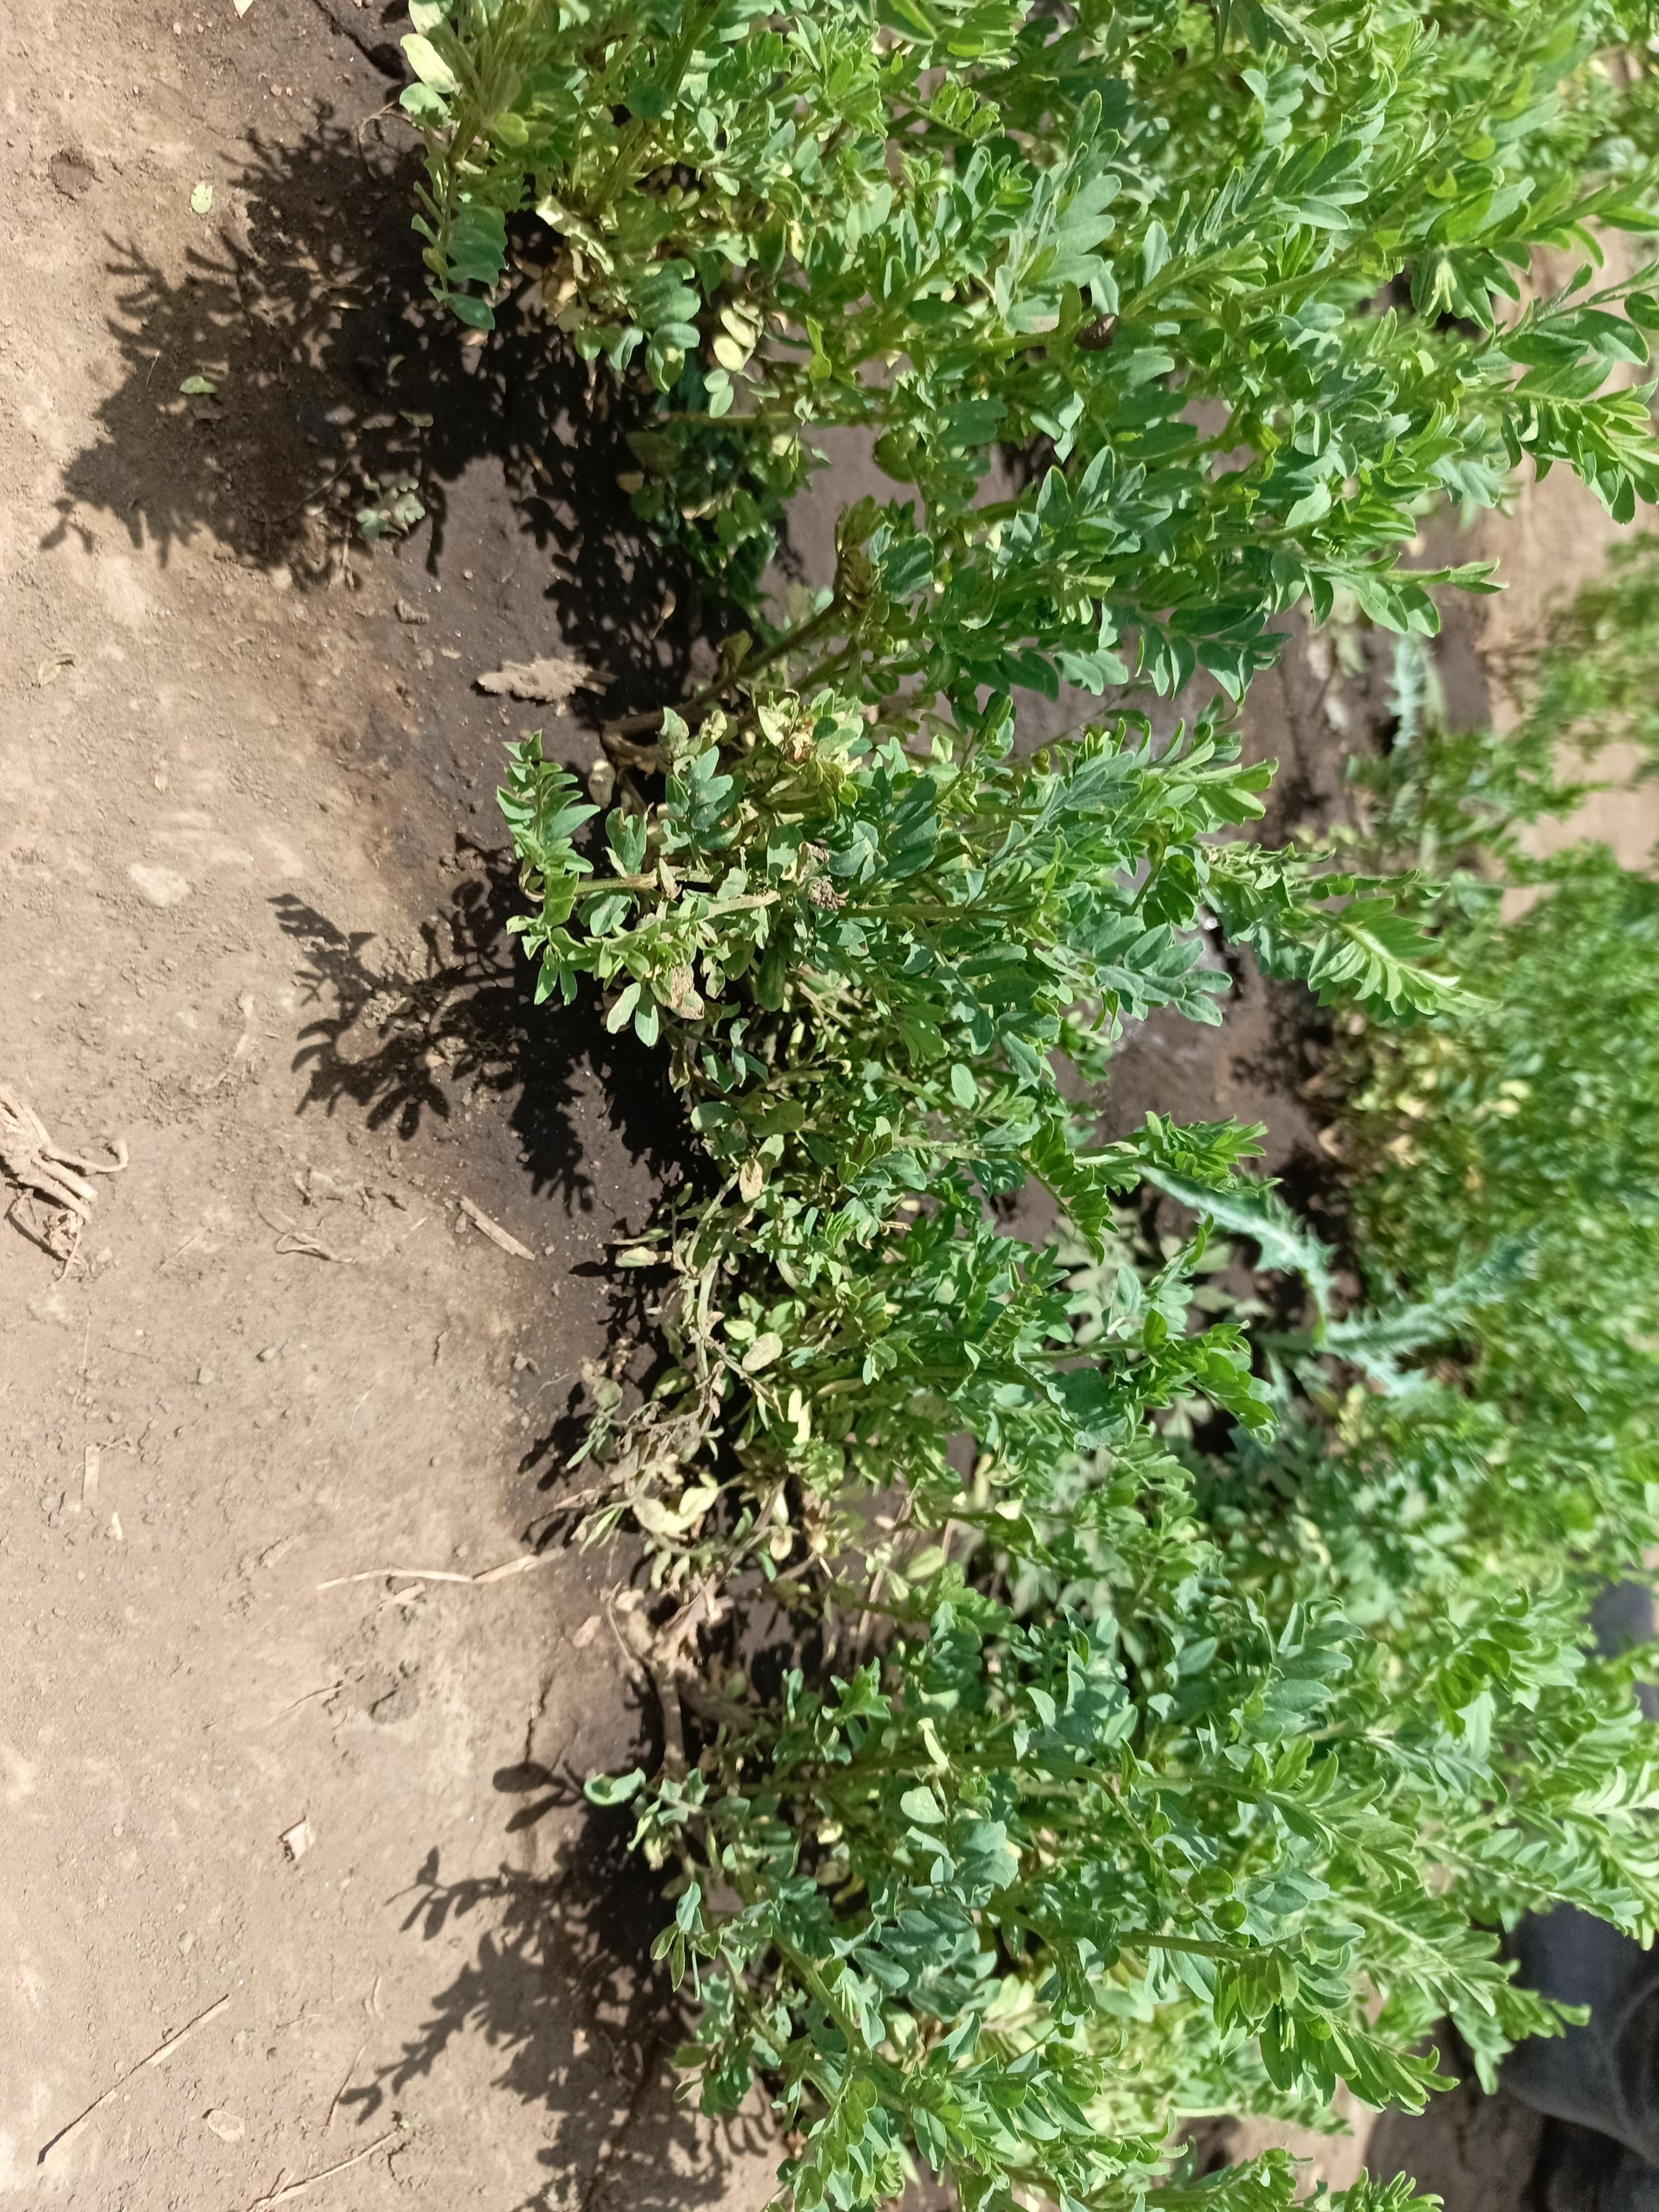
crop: lentil
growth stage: vegetative
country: Tanzania
